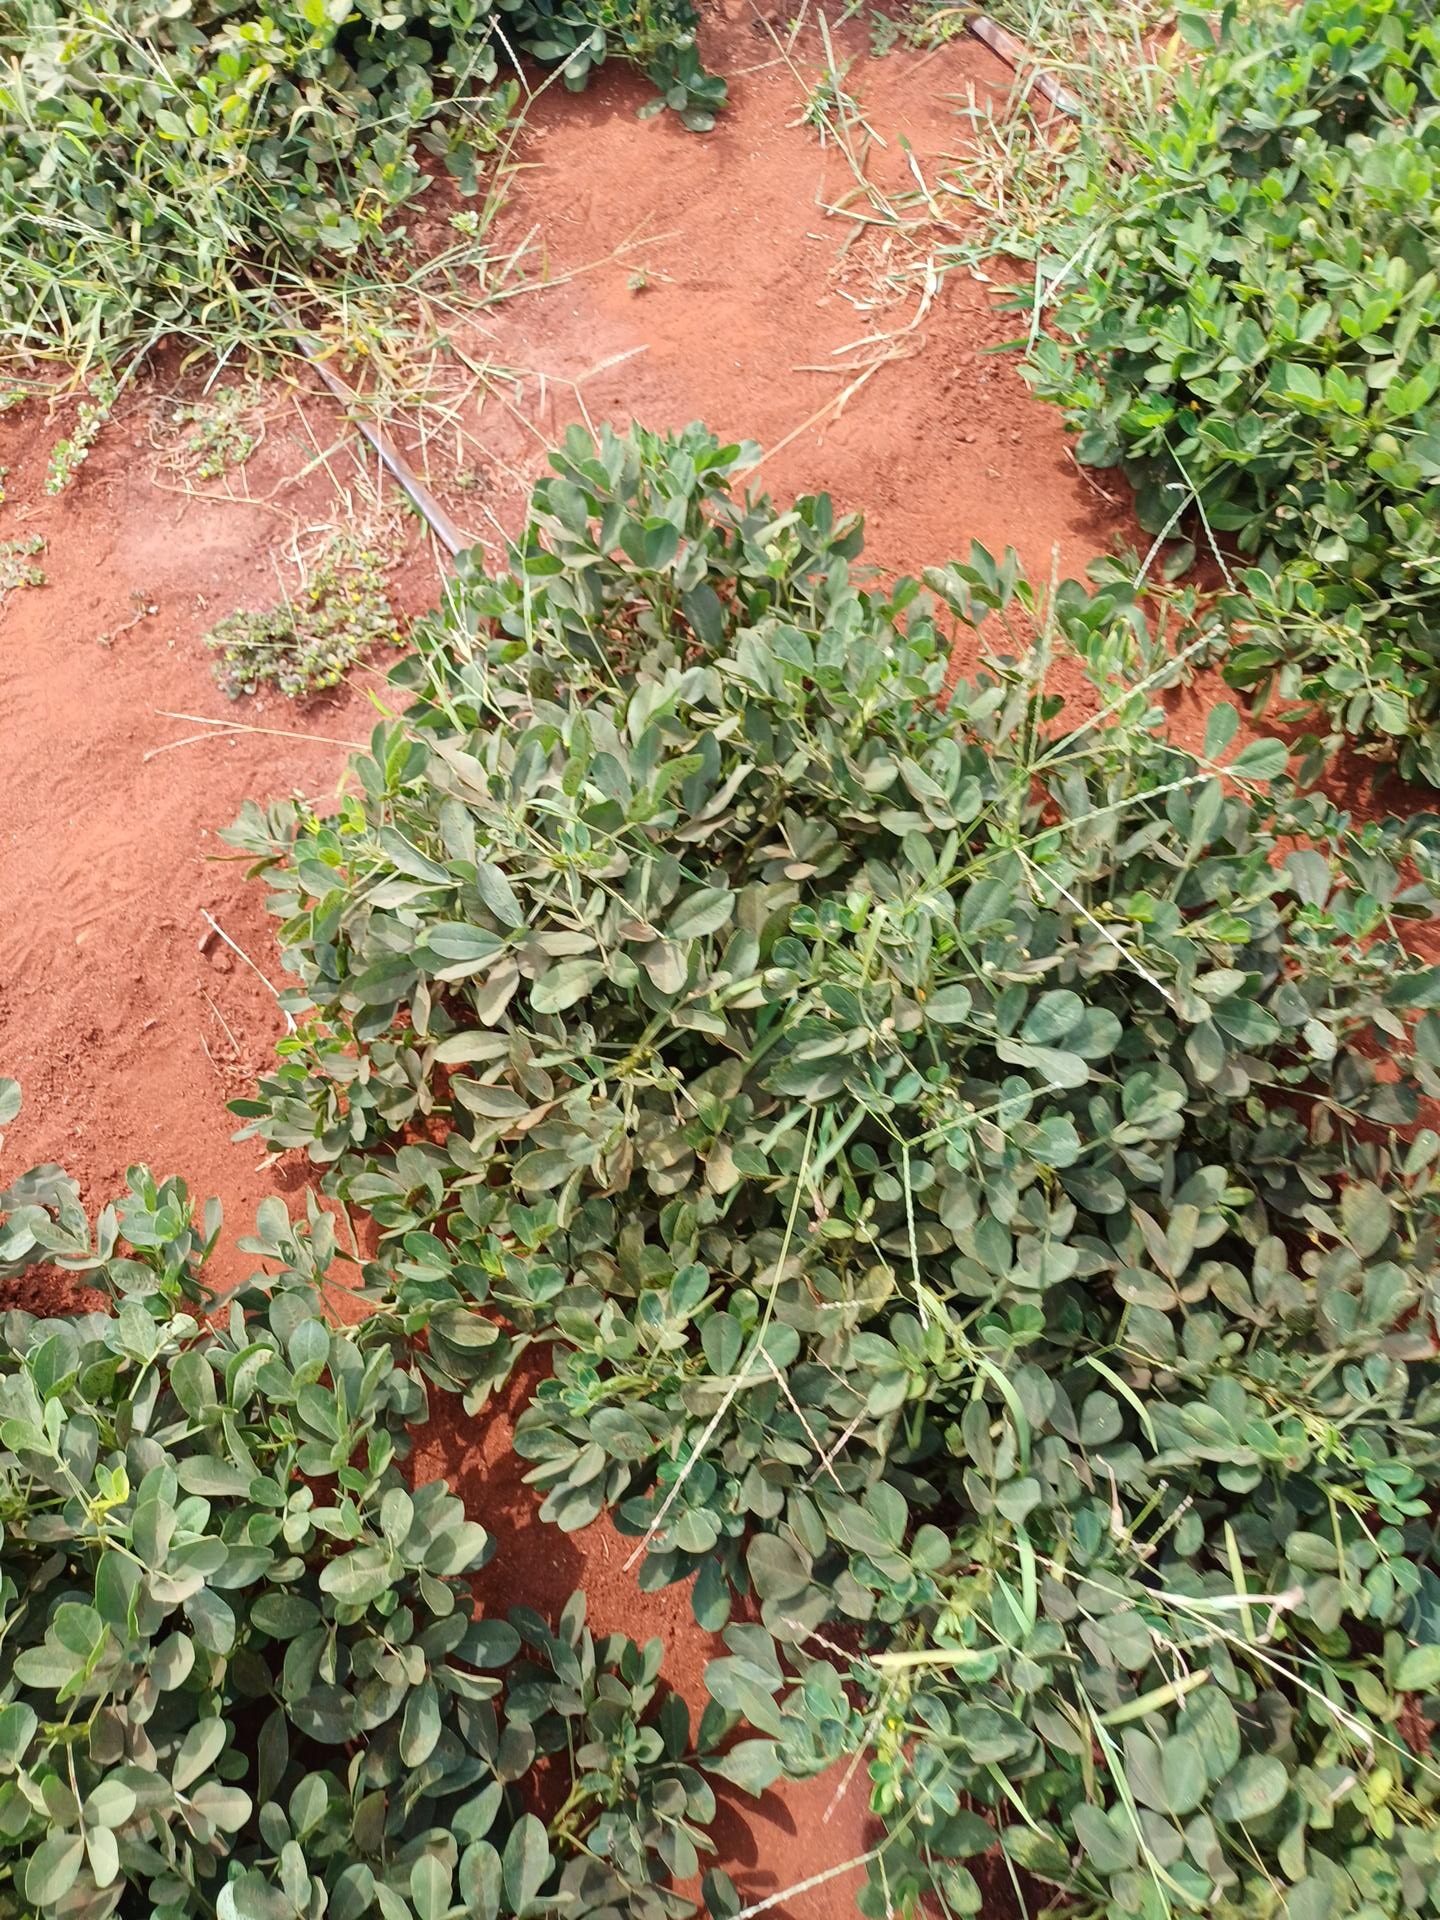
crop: groundnut
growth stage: maturity
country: Kenya
